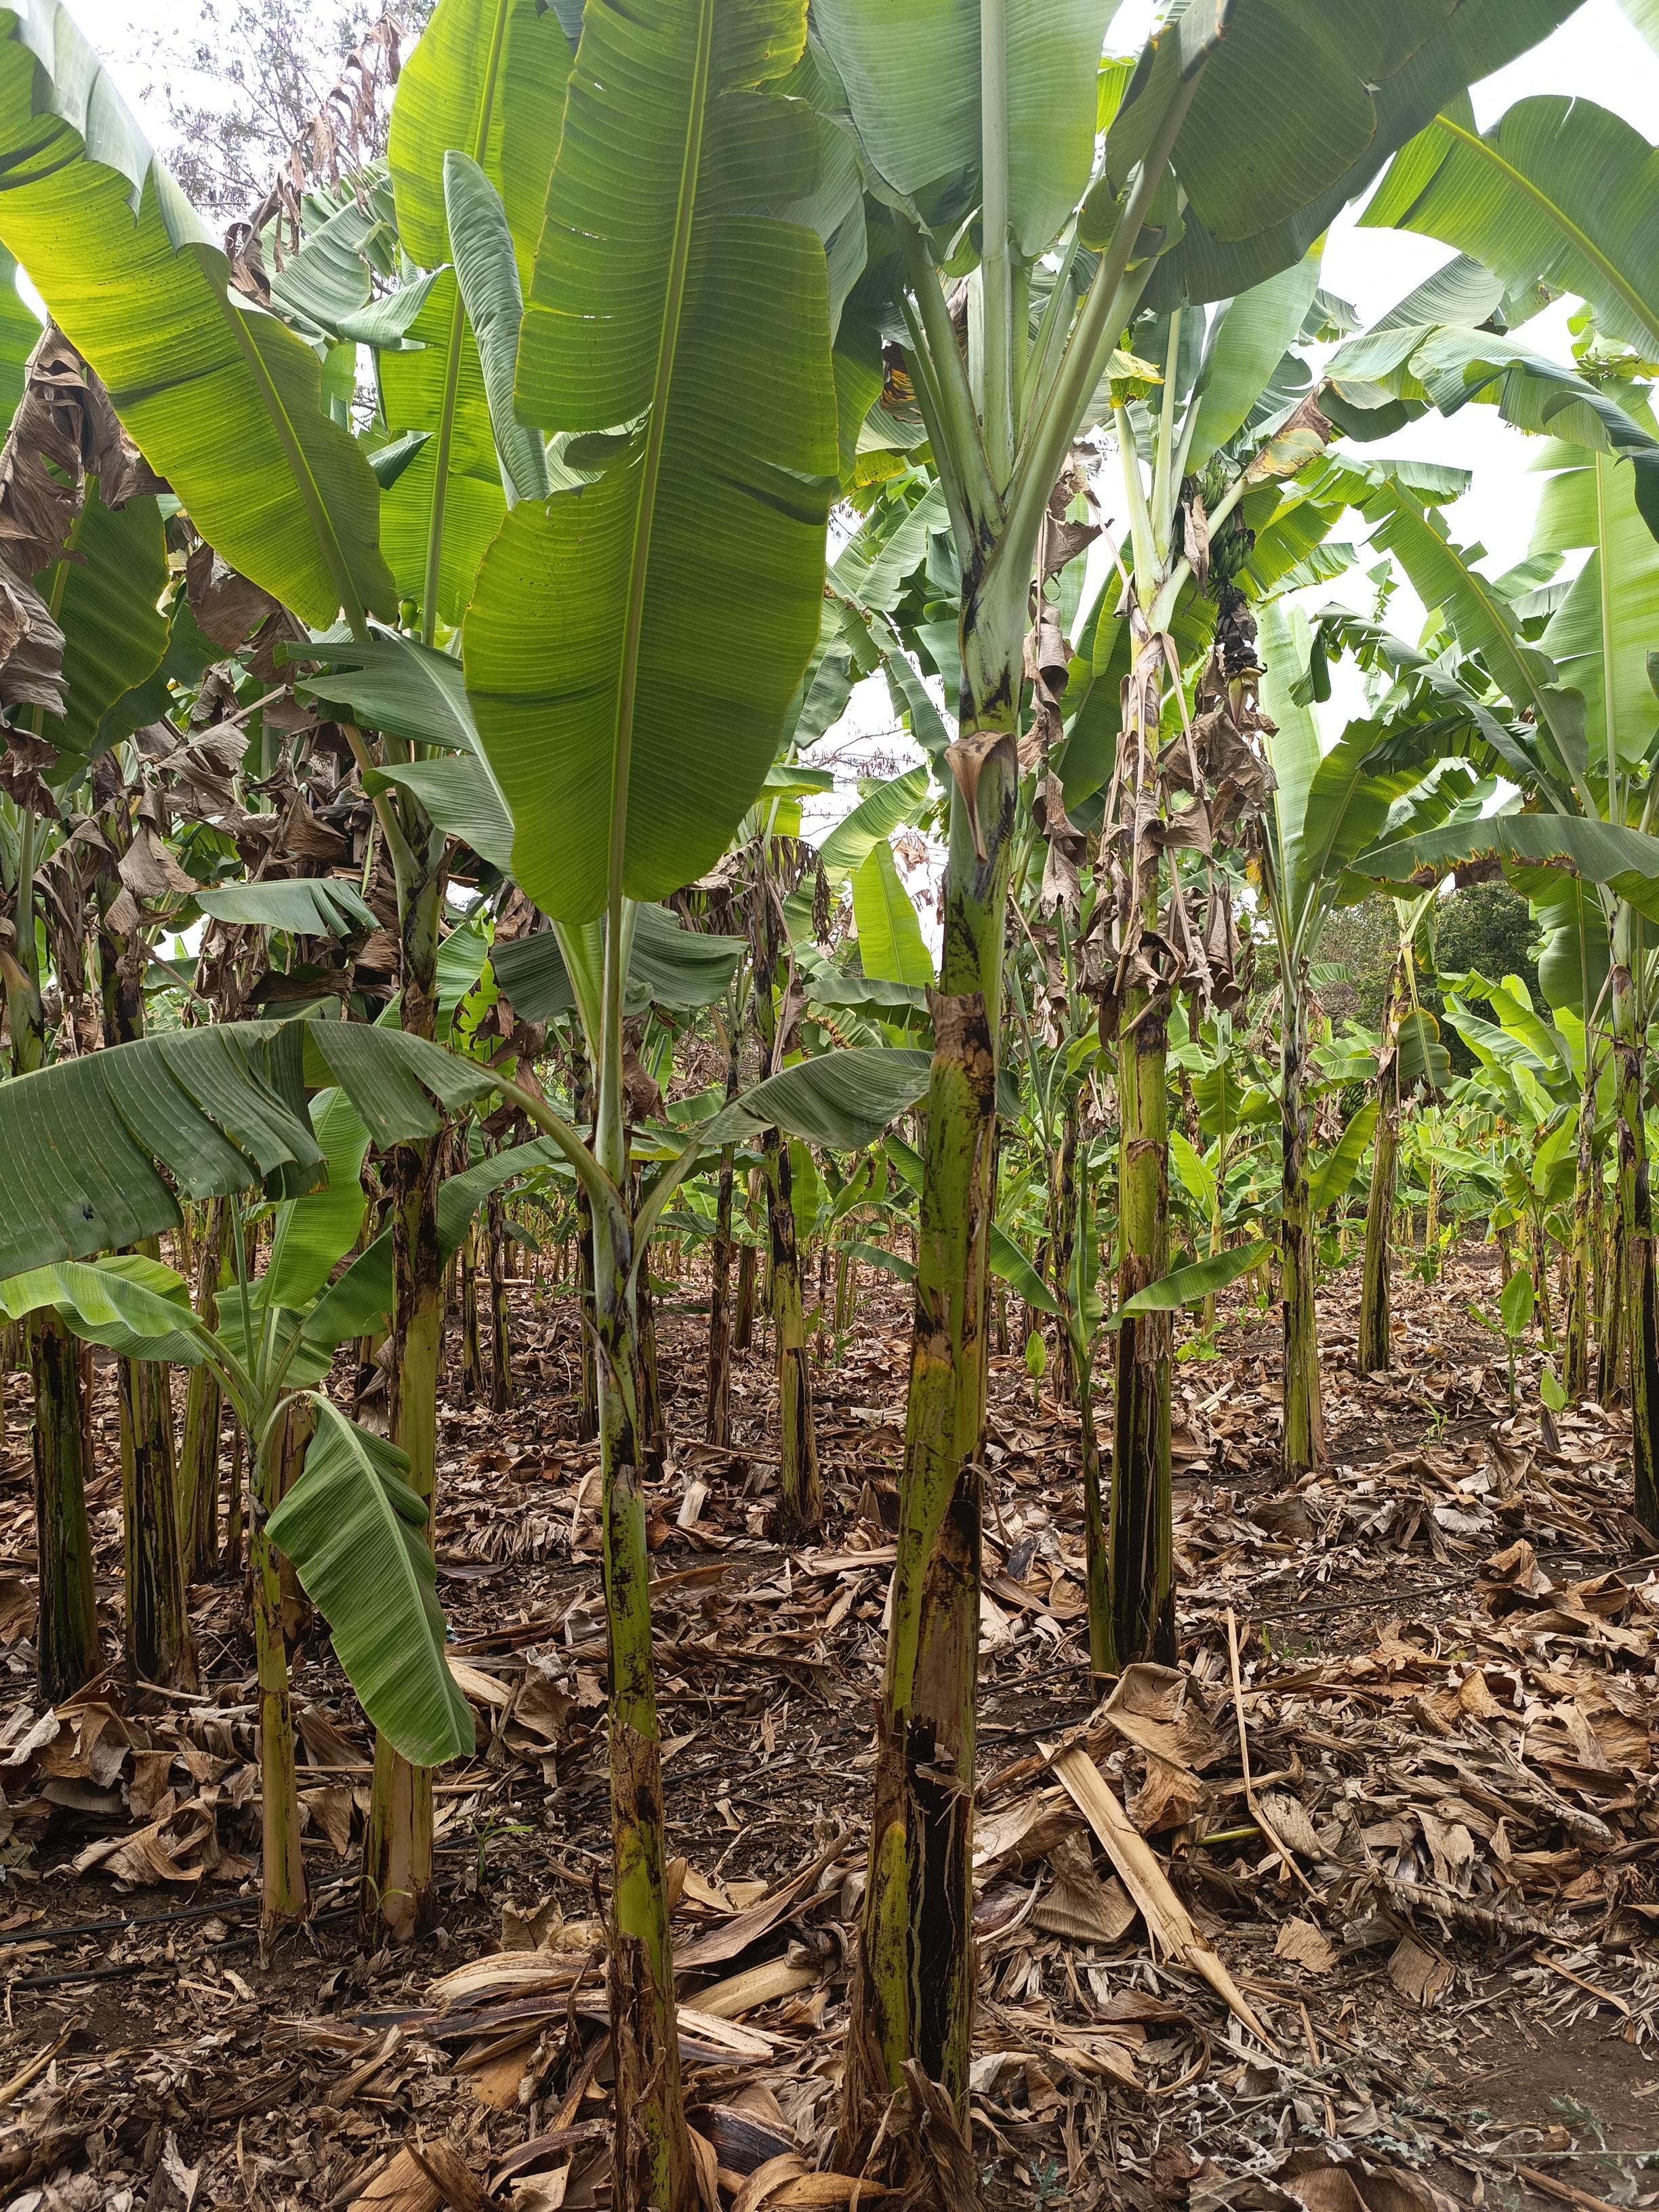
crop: banana
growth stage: vegetative
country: Tanzania
